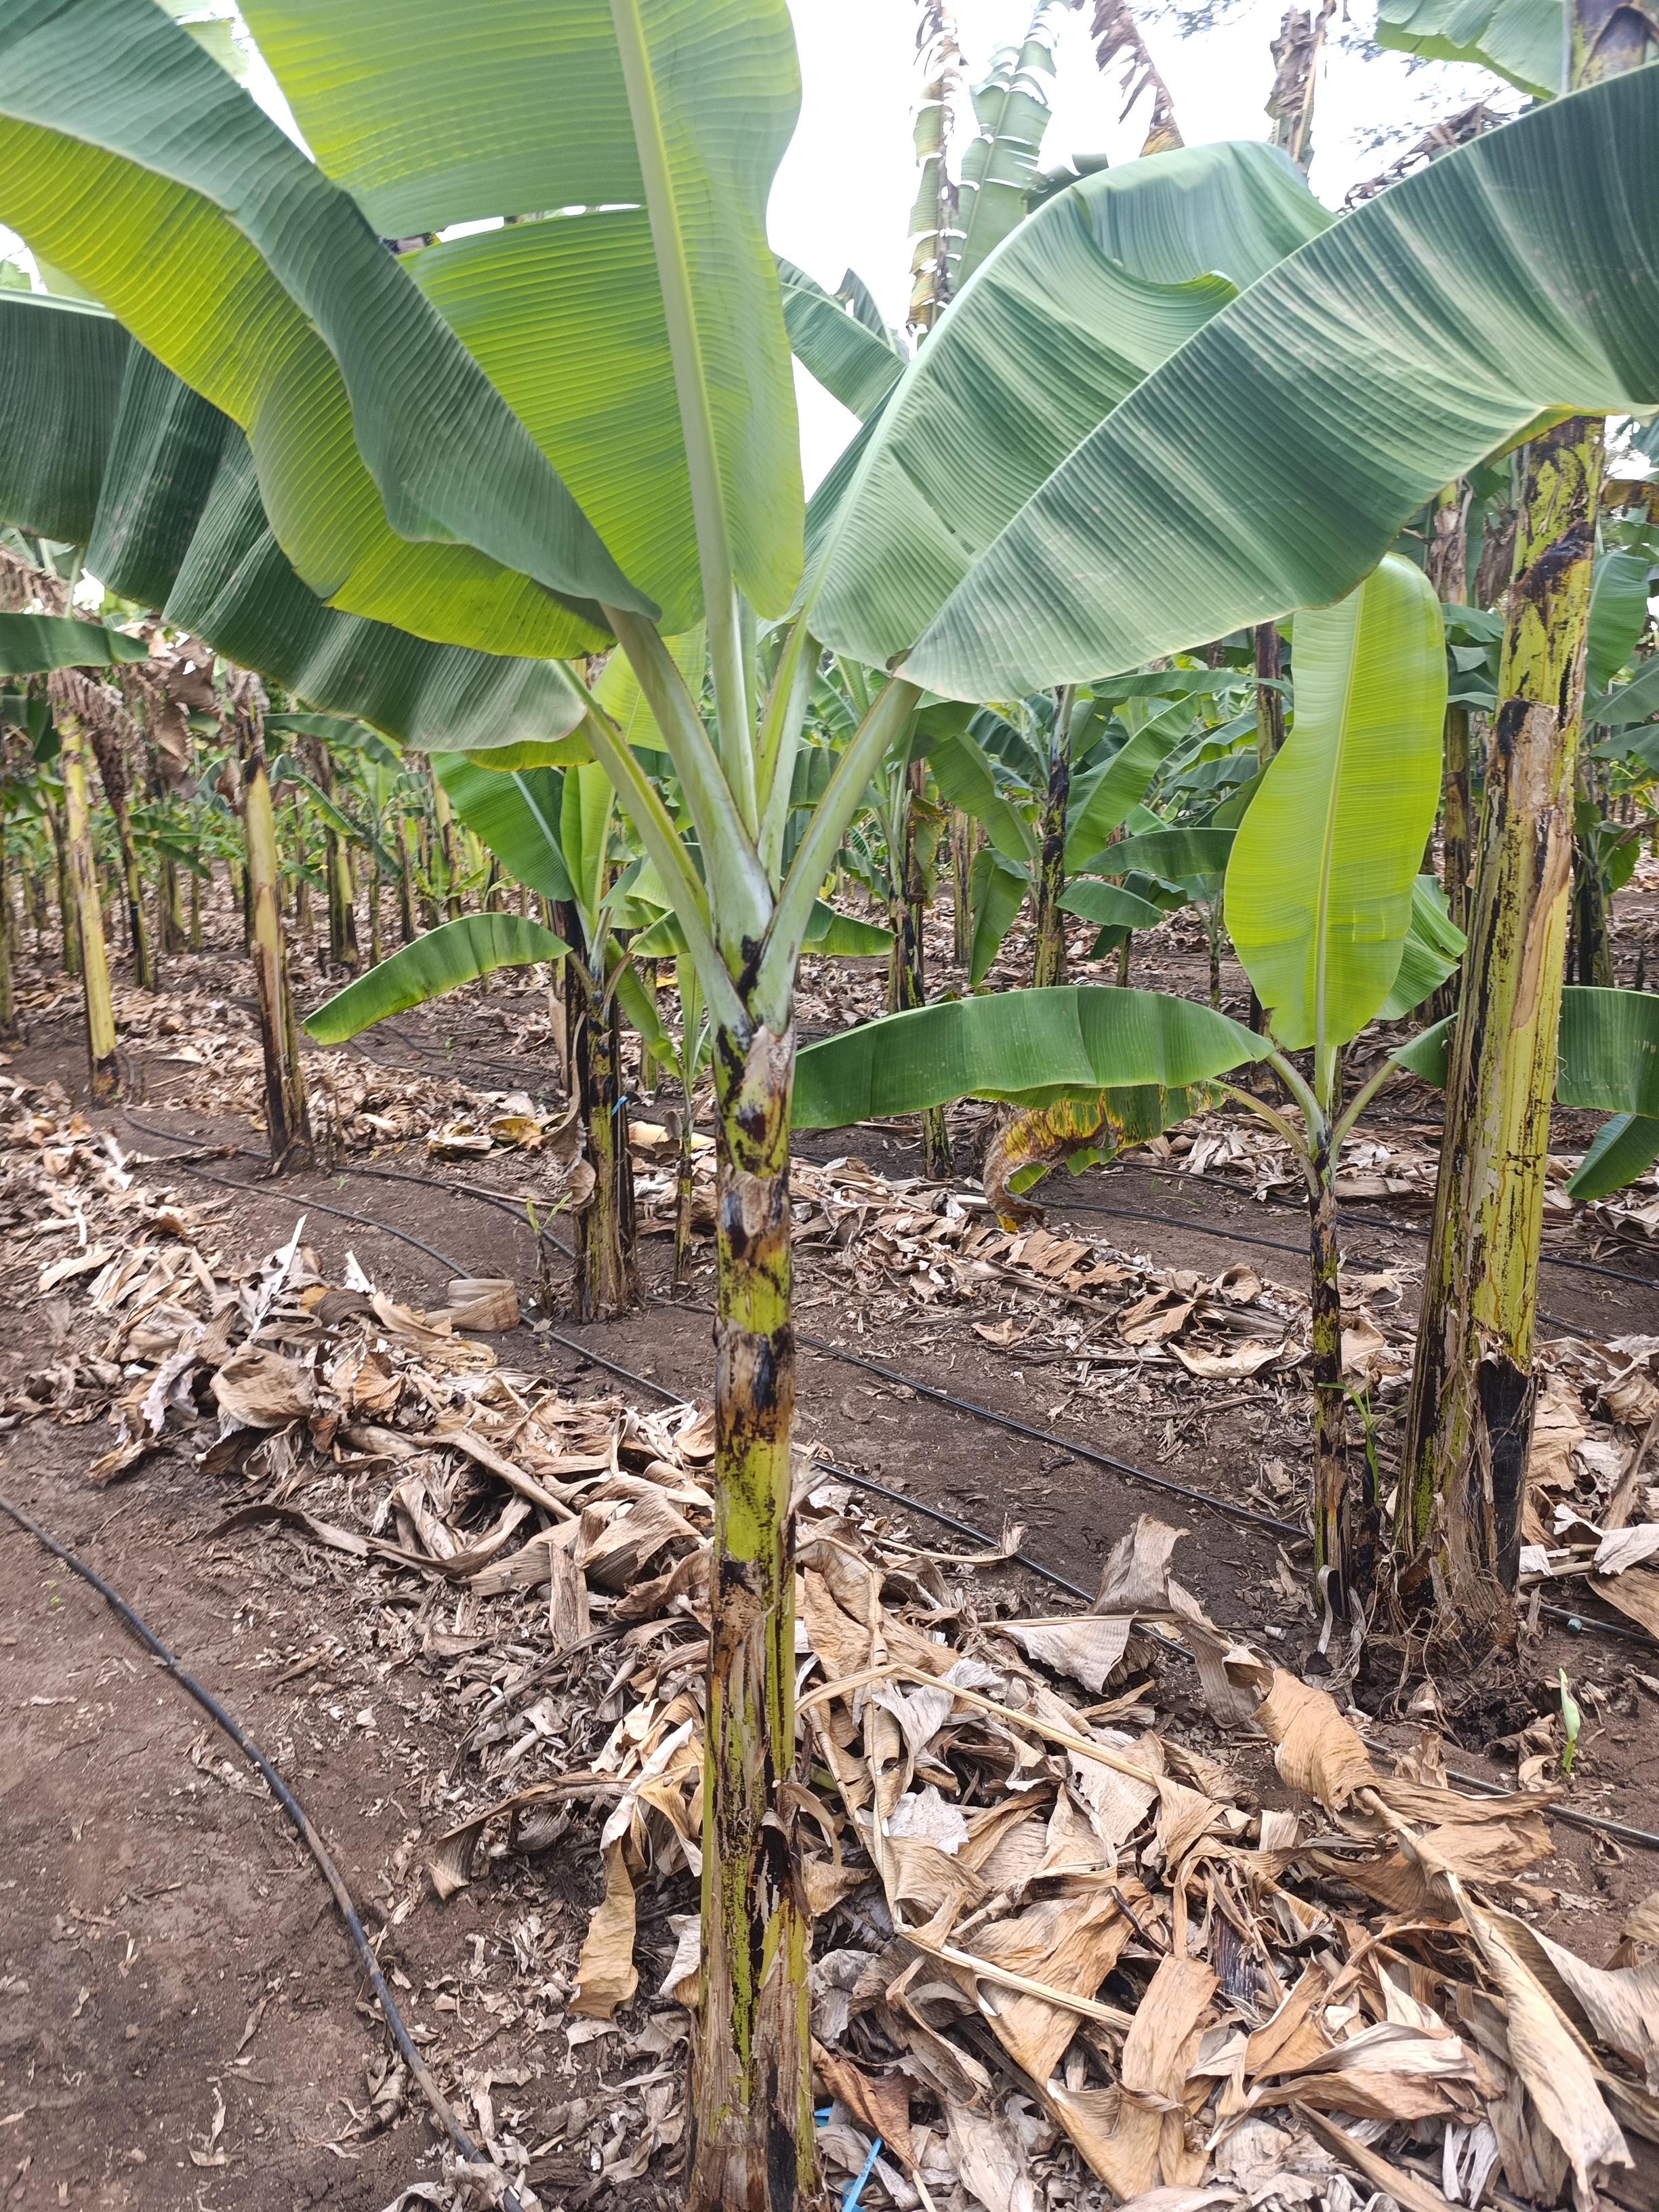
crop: banana
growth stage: vegetative
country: Tanzania
